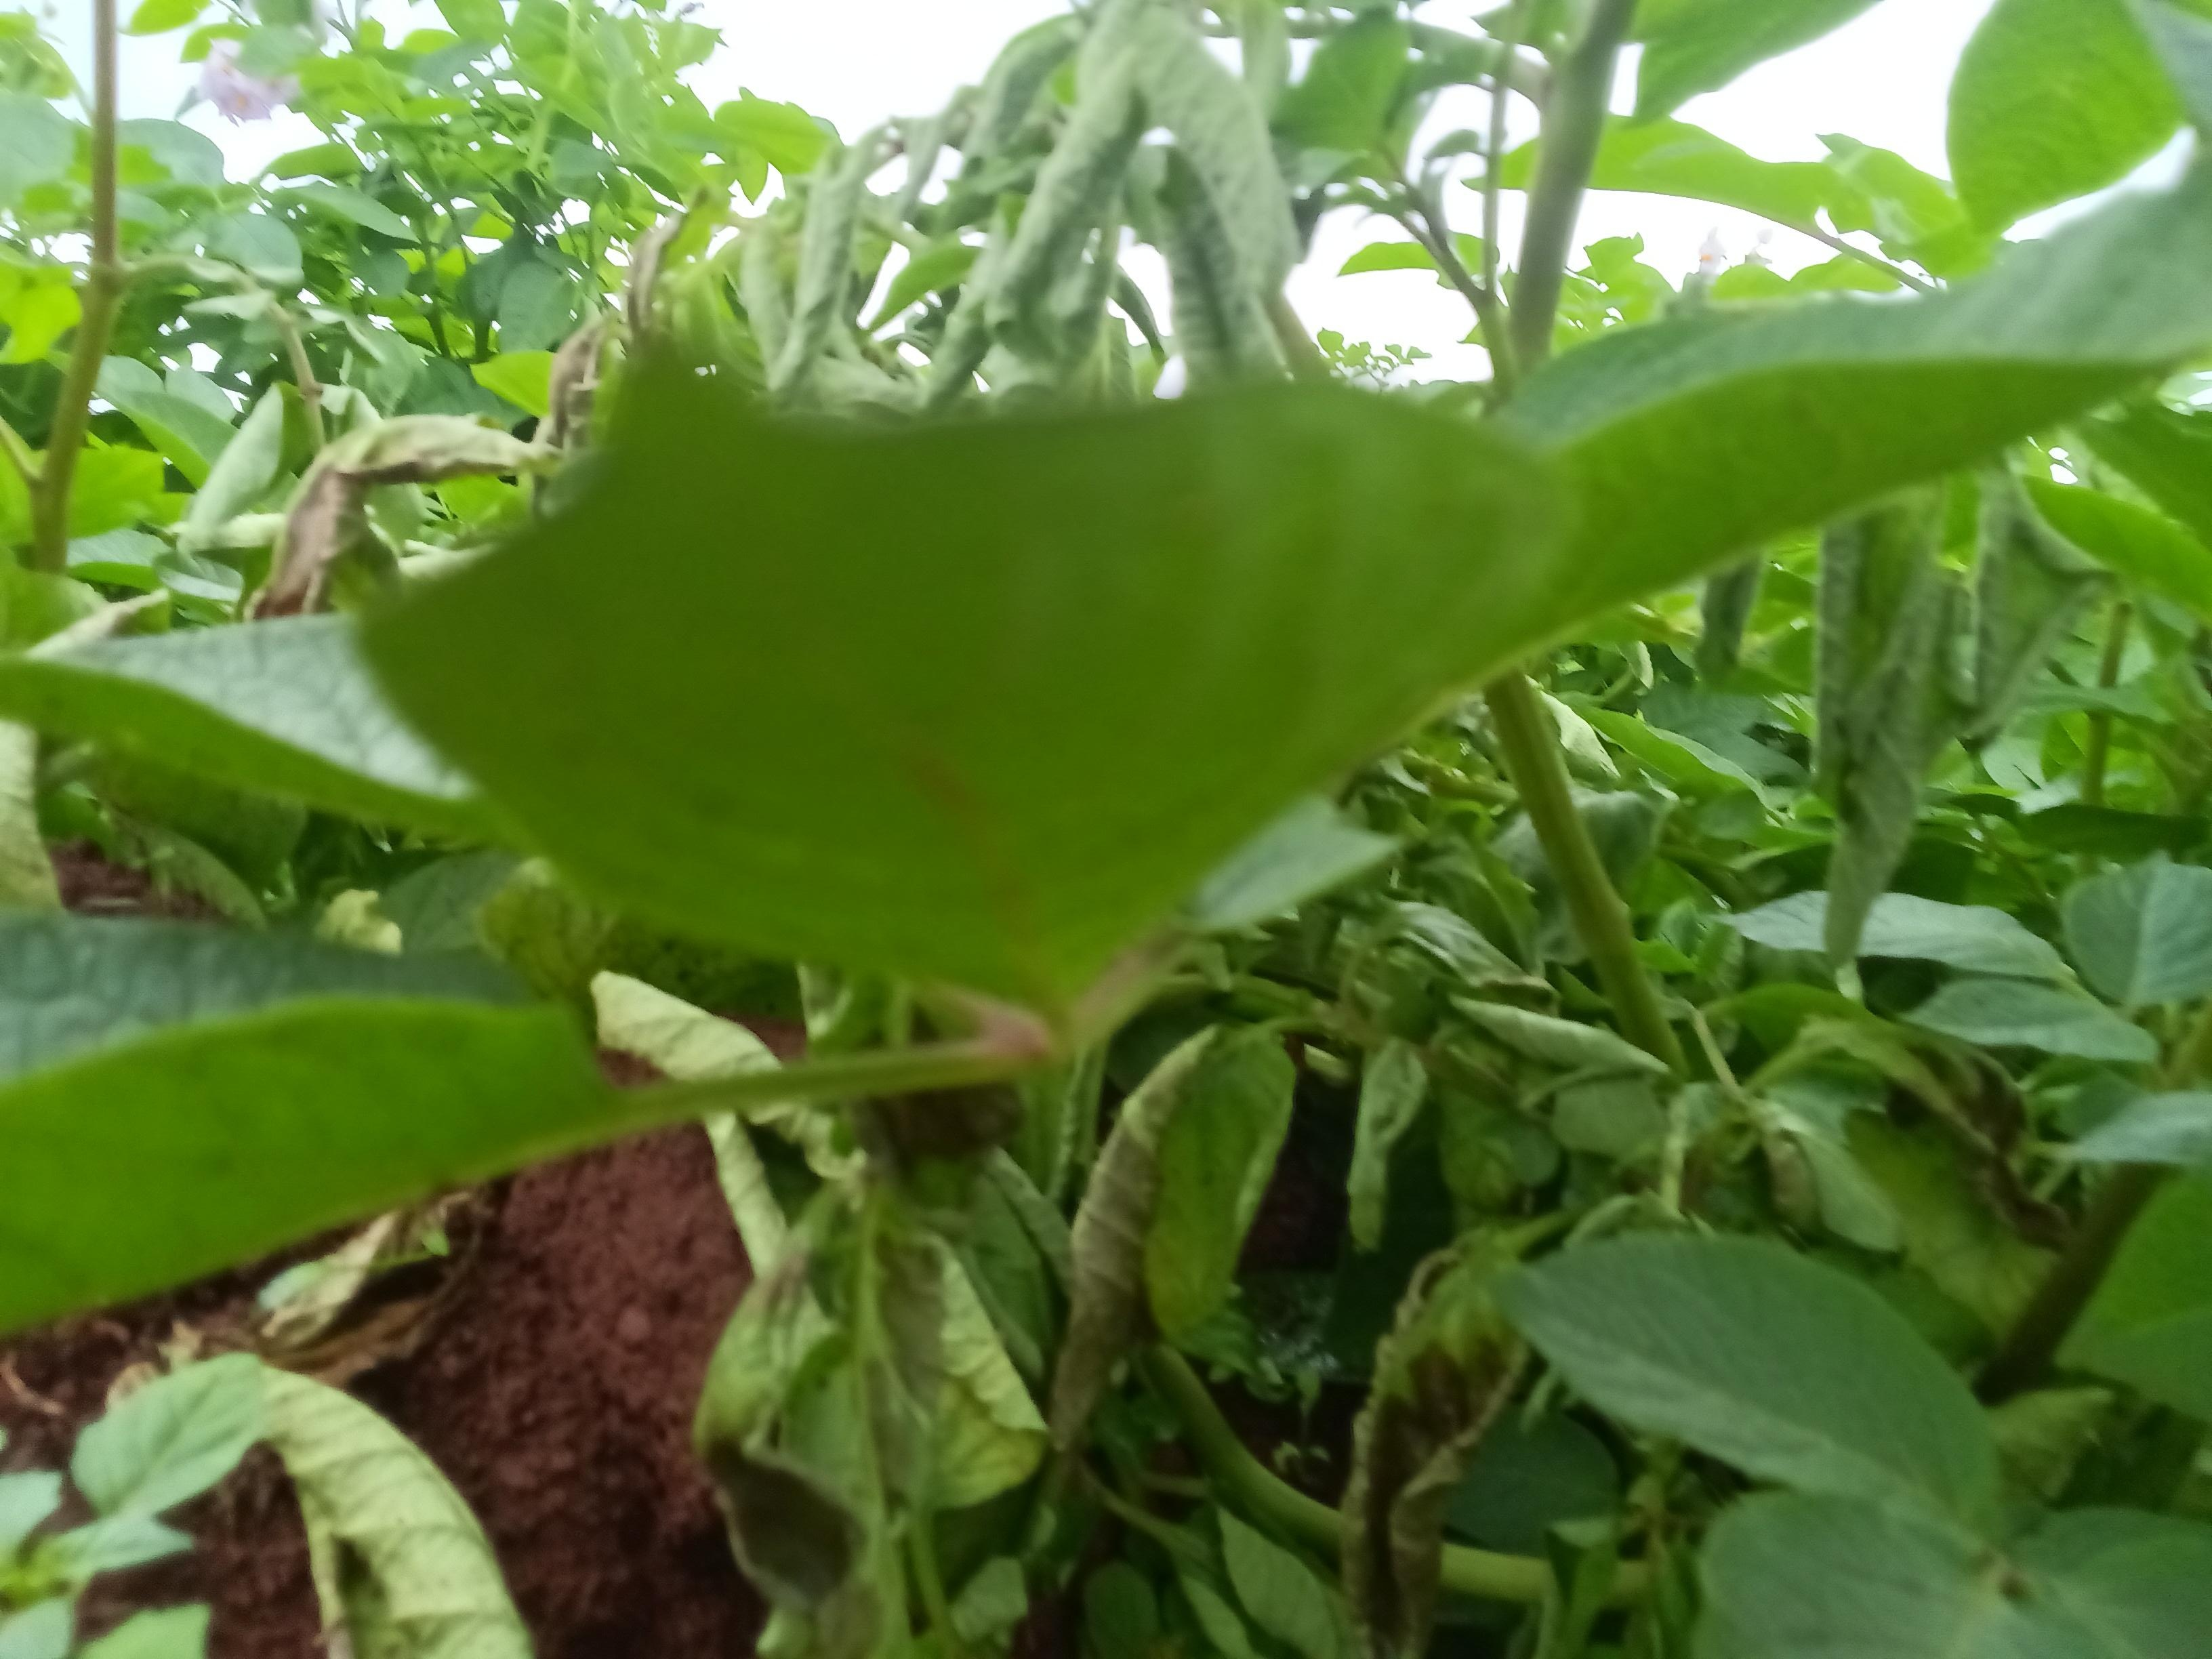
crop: potato
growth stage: flowering
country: Kenya
